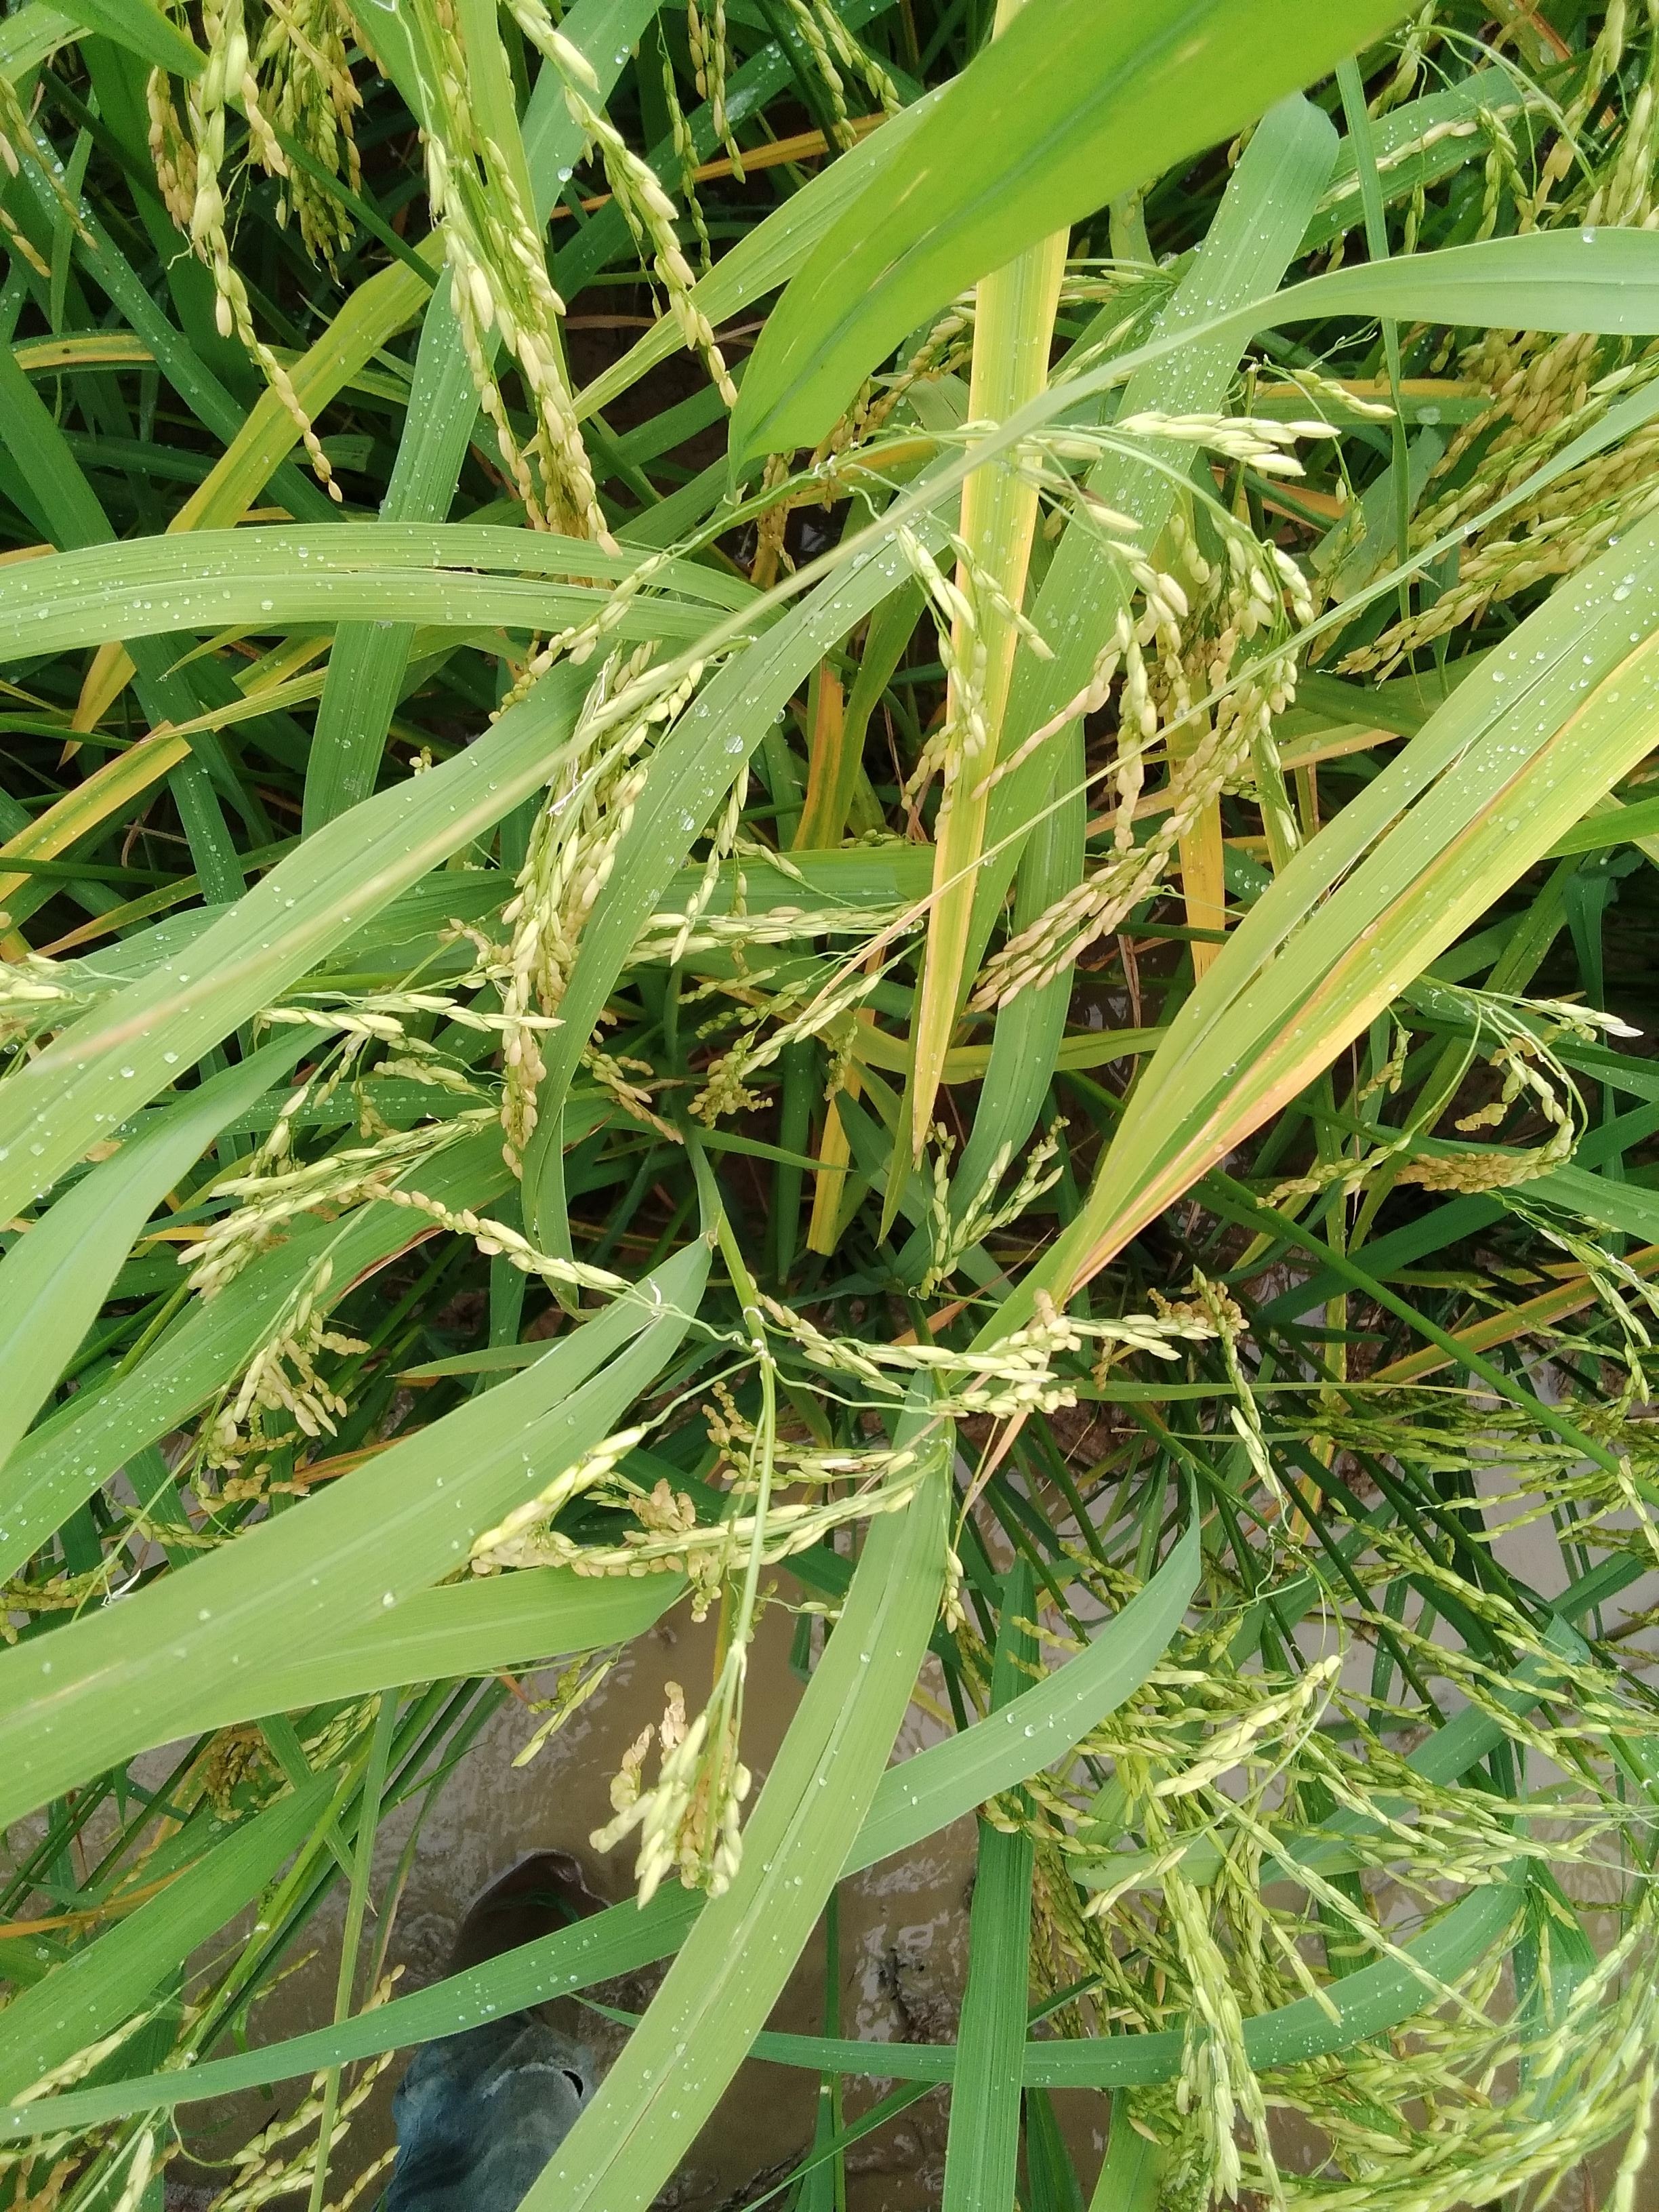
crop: rice
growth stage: ripening
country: Nigeria
